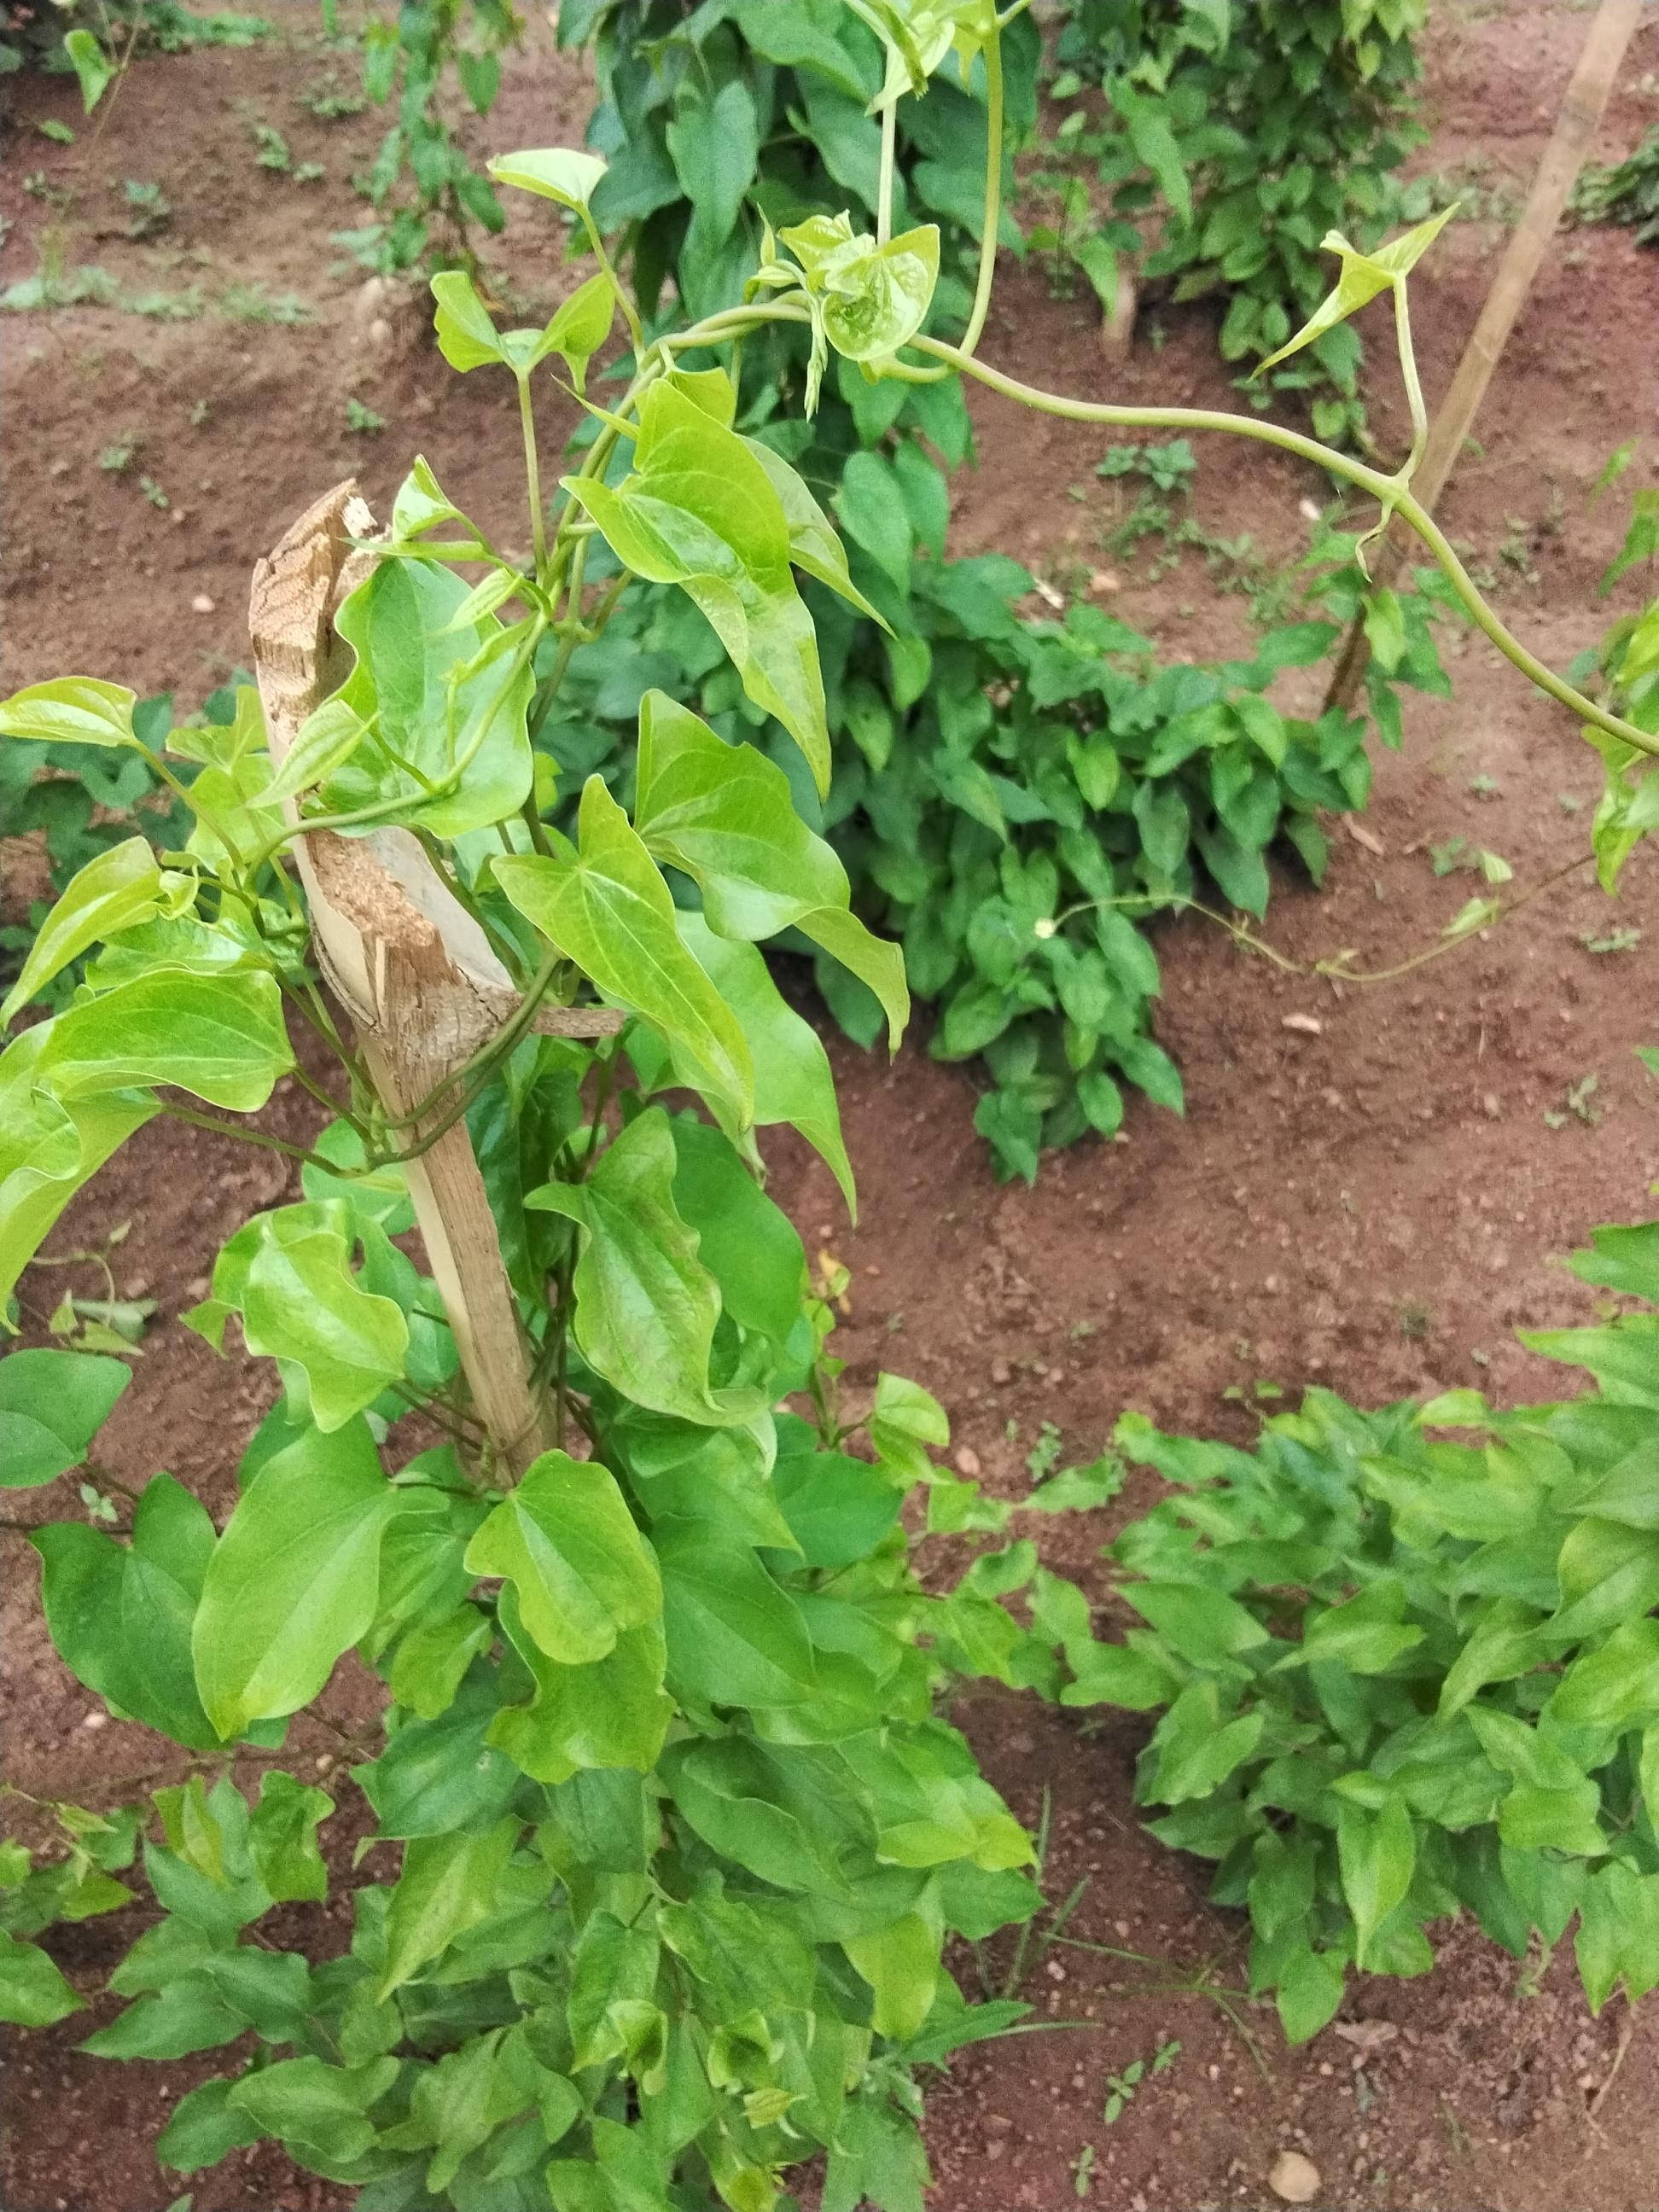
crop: yam
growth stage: vegetative
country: Nigeria
